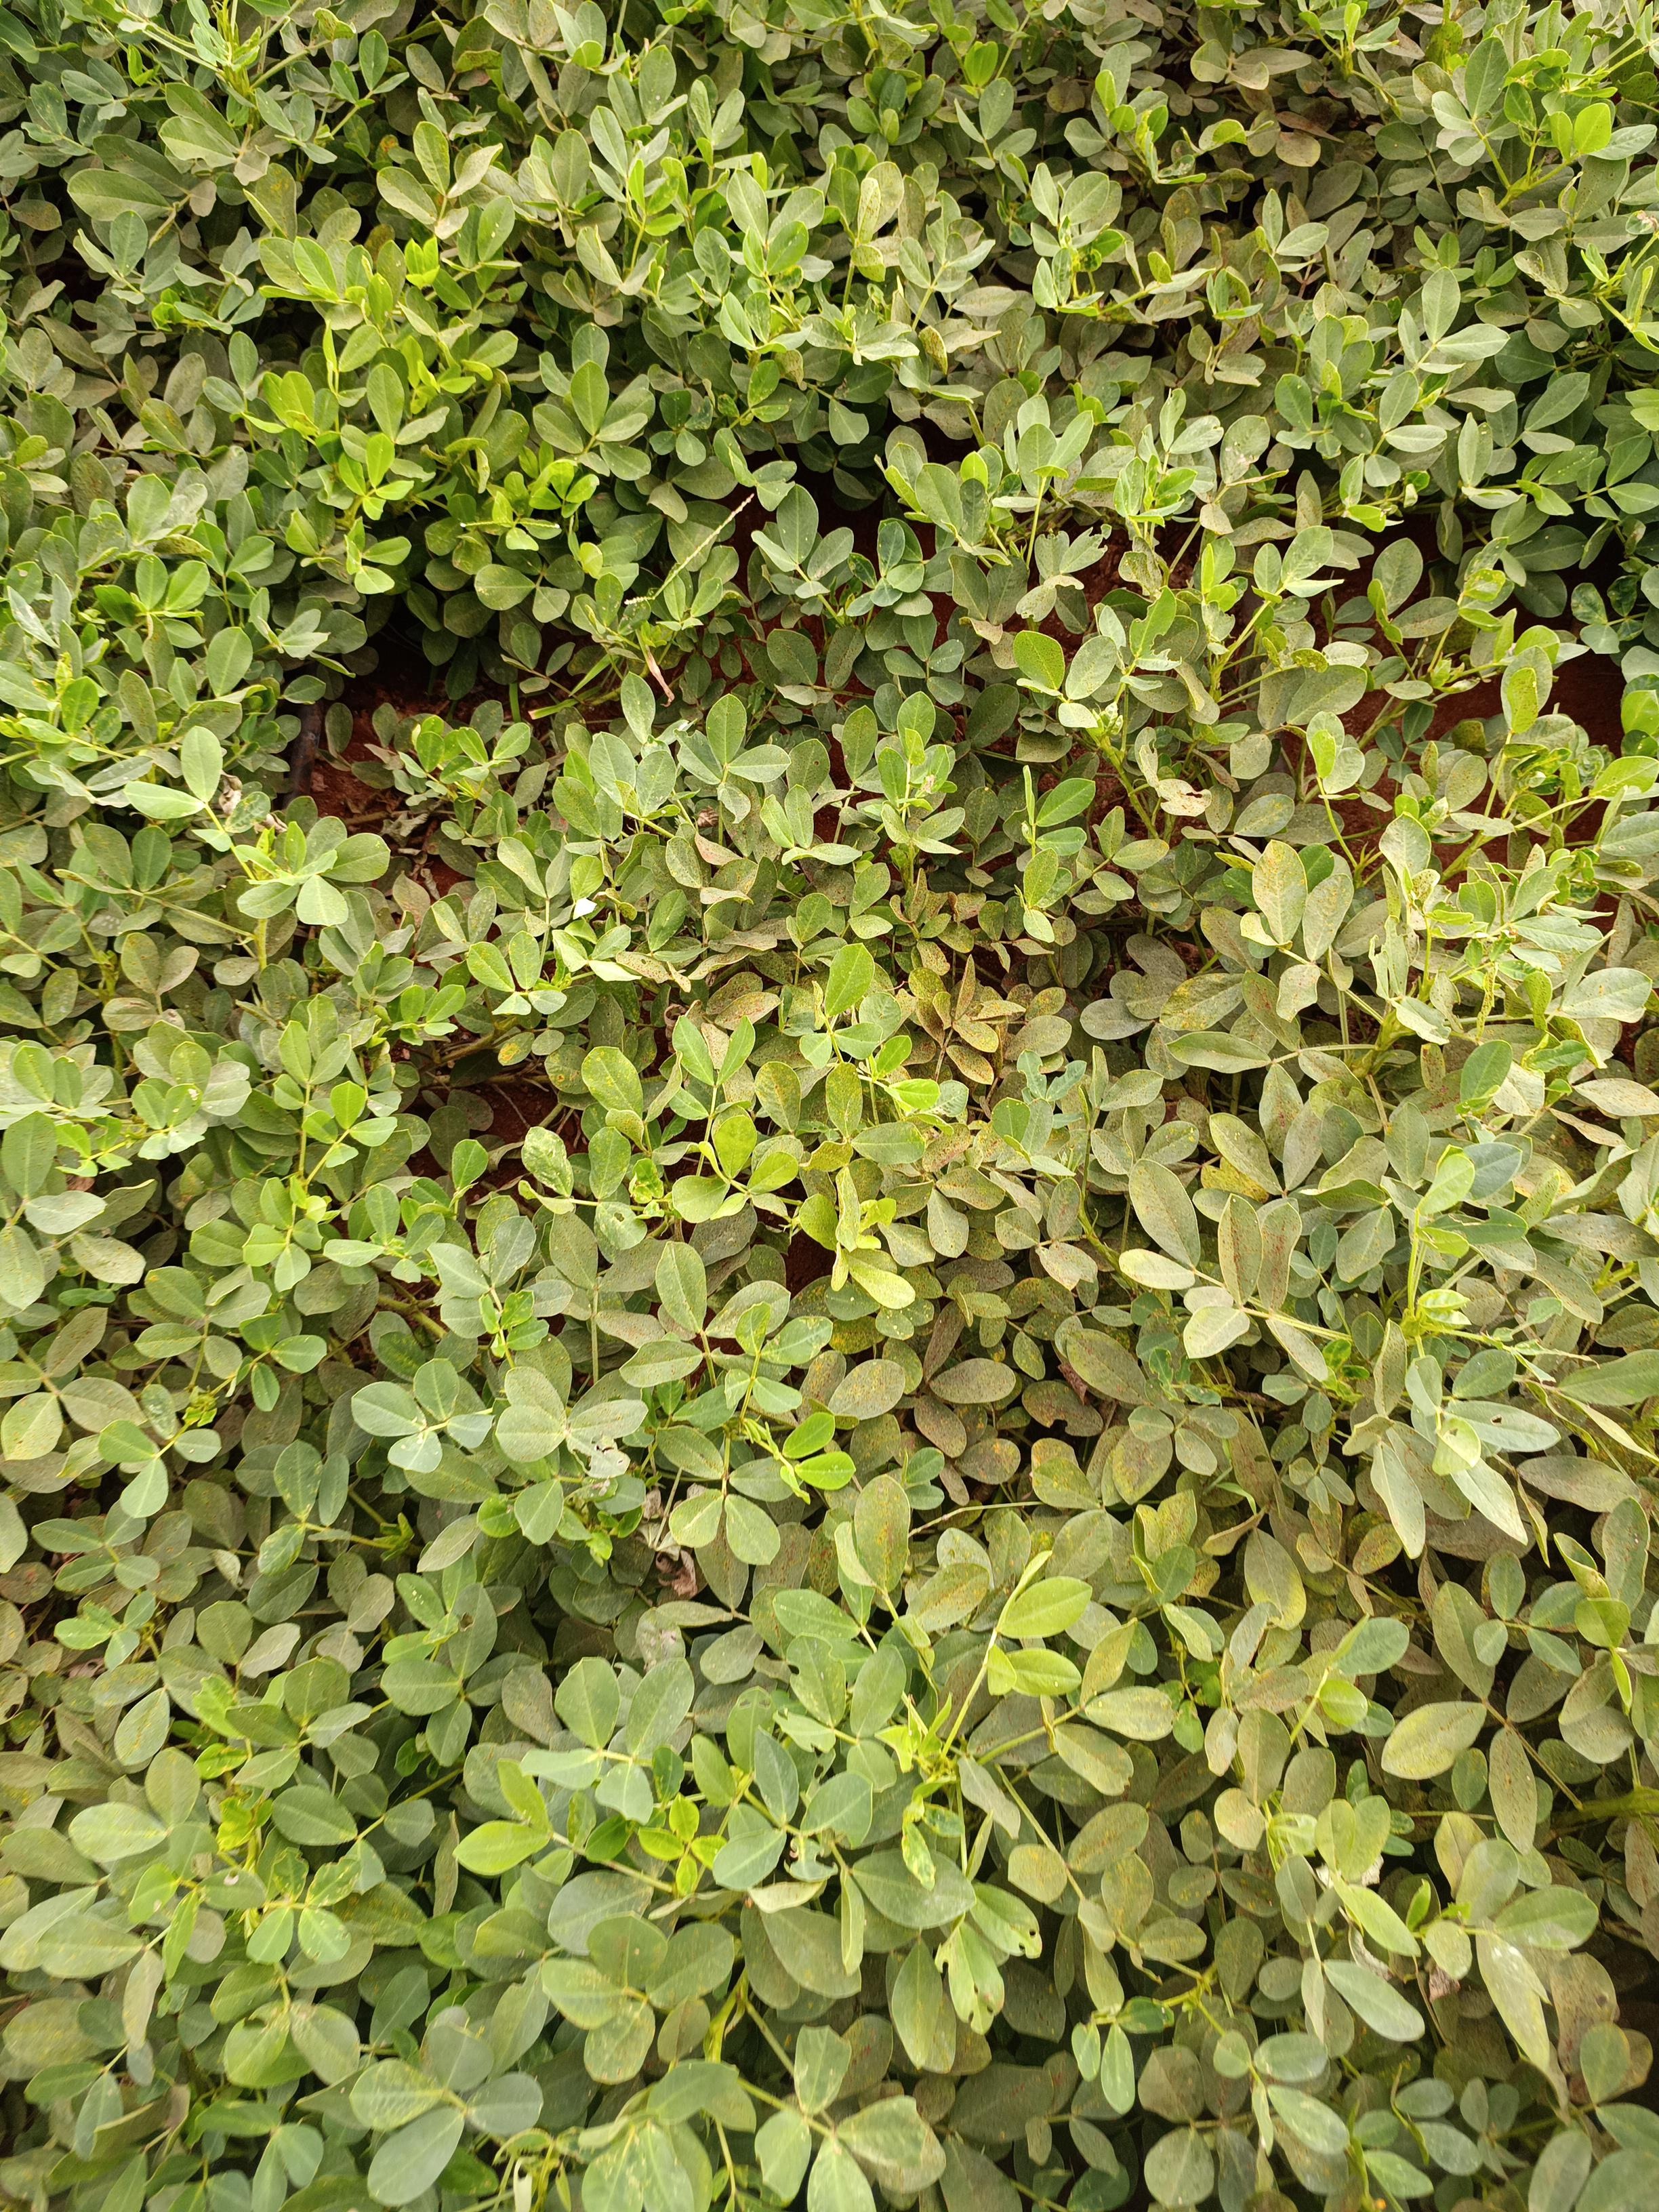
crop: groundnut
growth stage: pegging
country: Kenya
